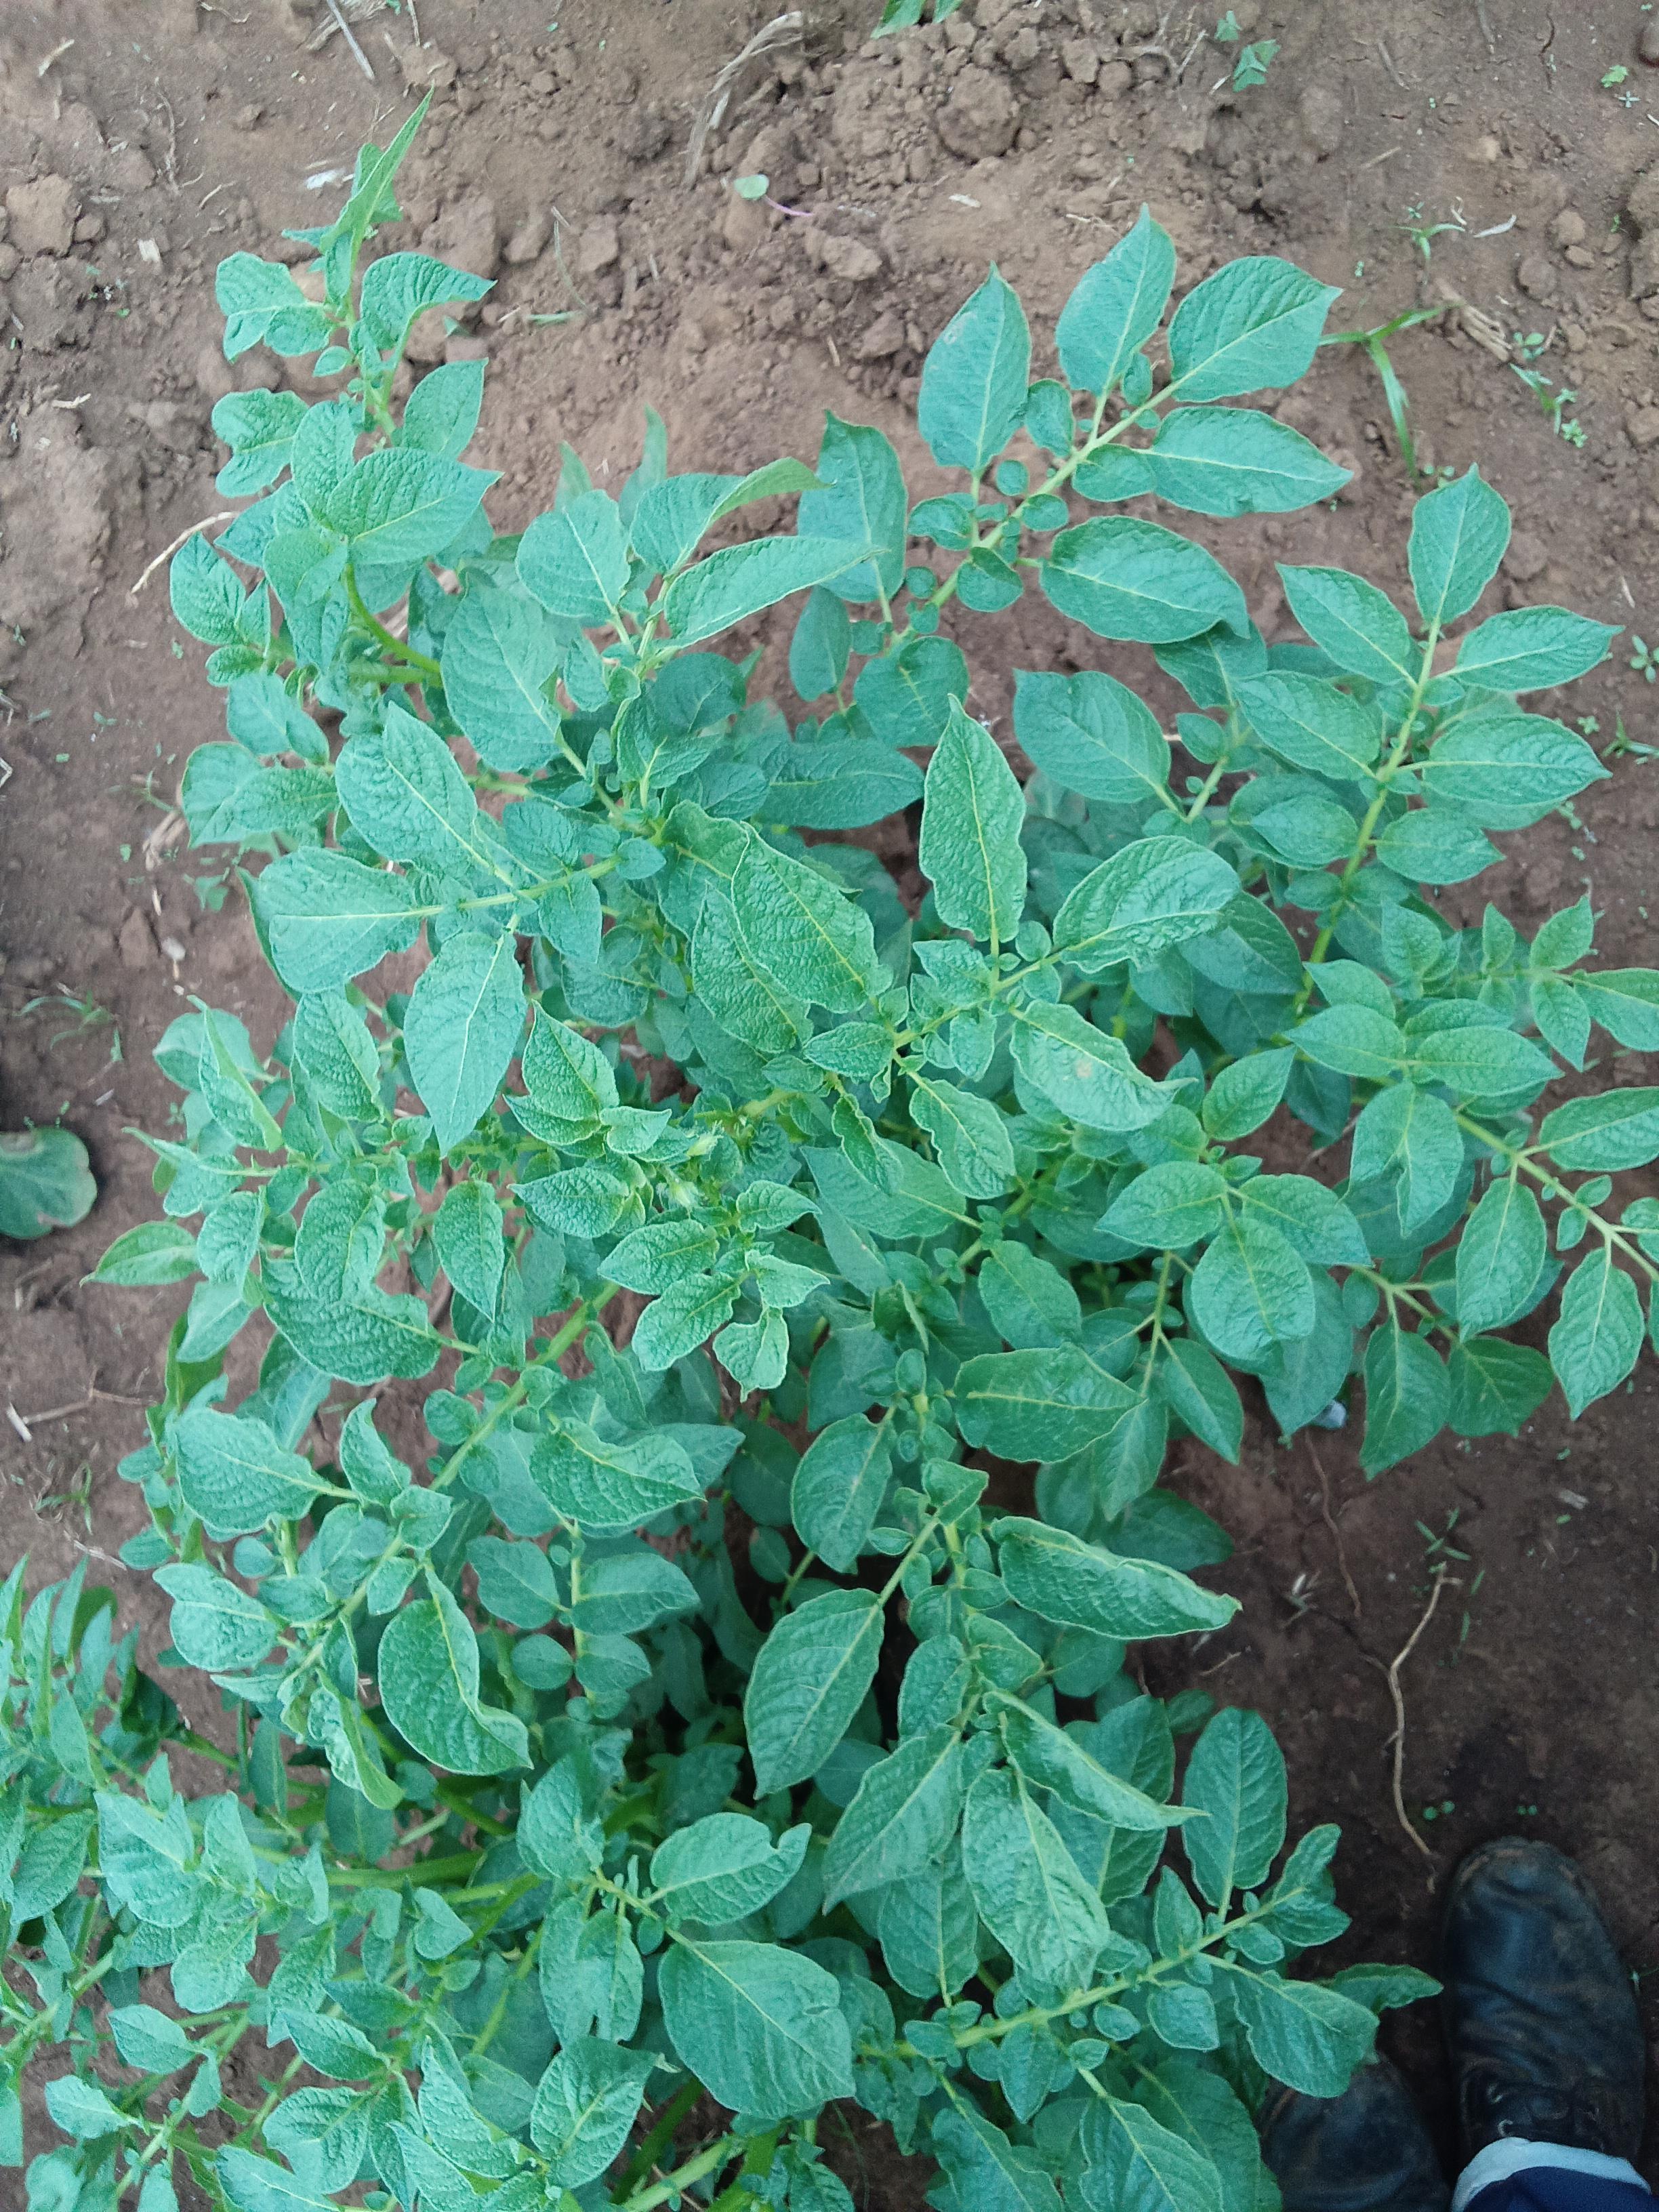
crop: potato
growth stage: vegetative
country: Kenya
